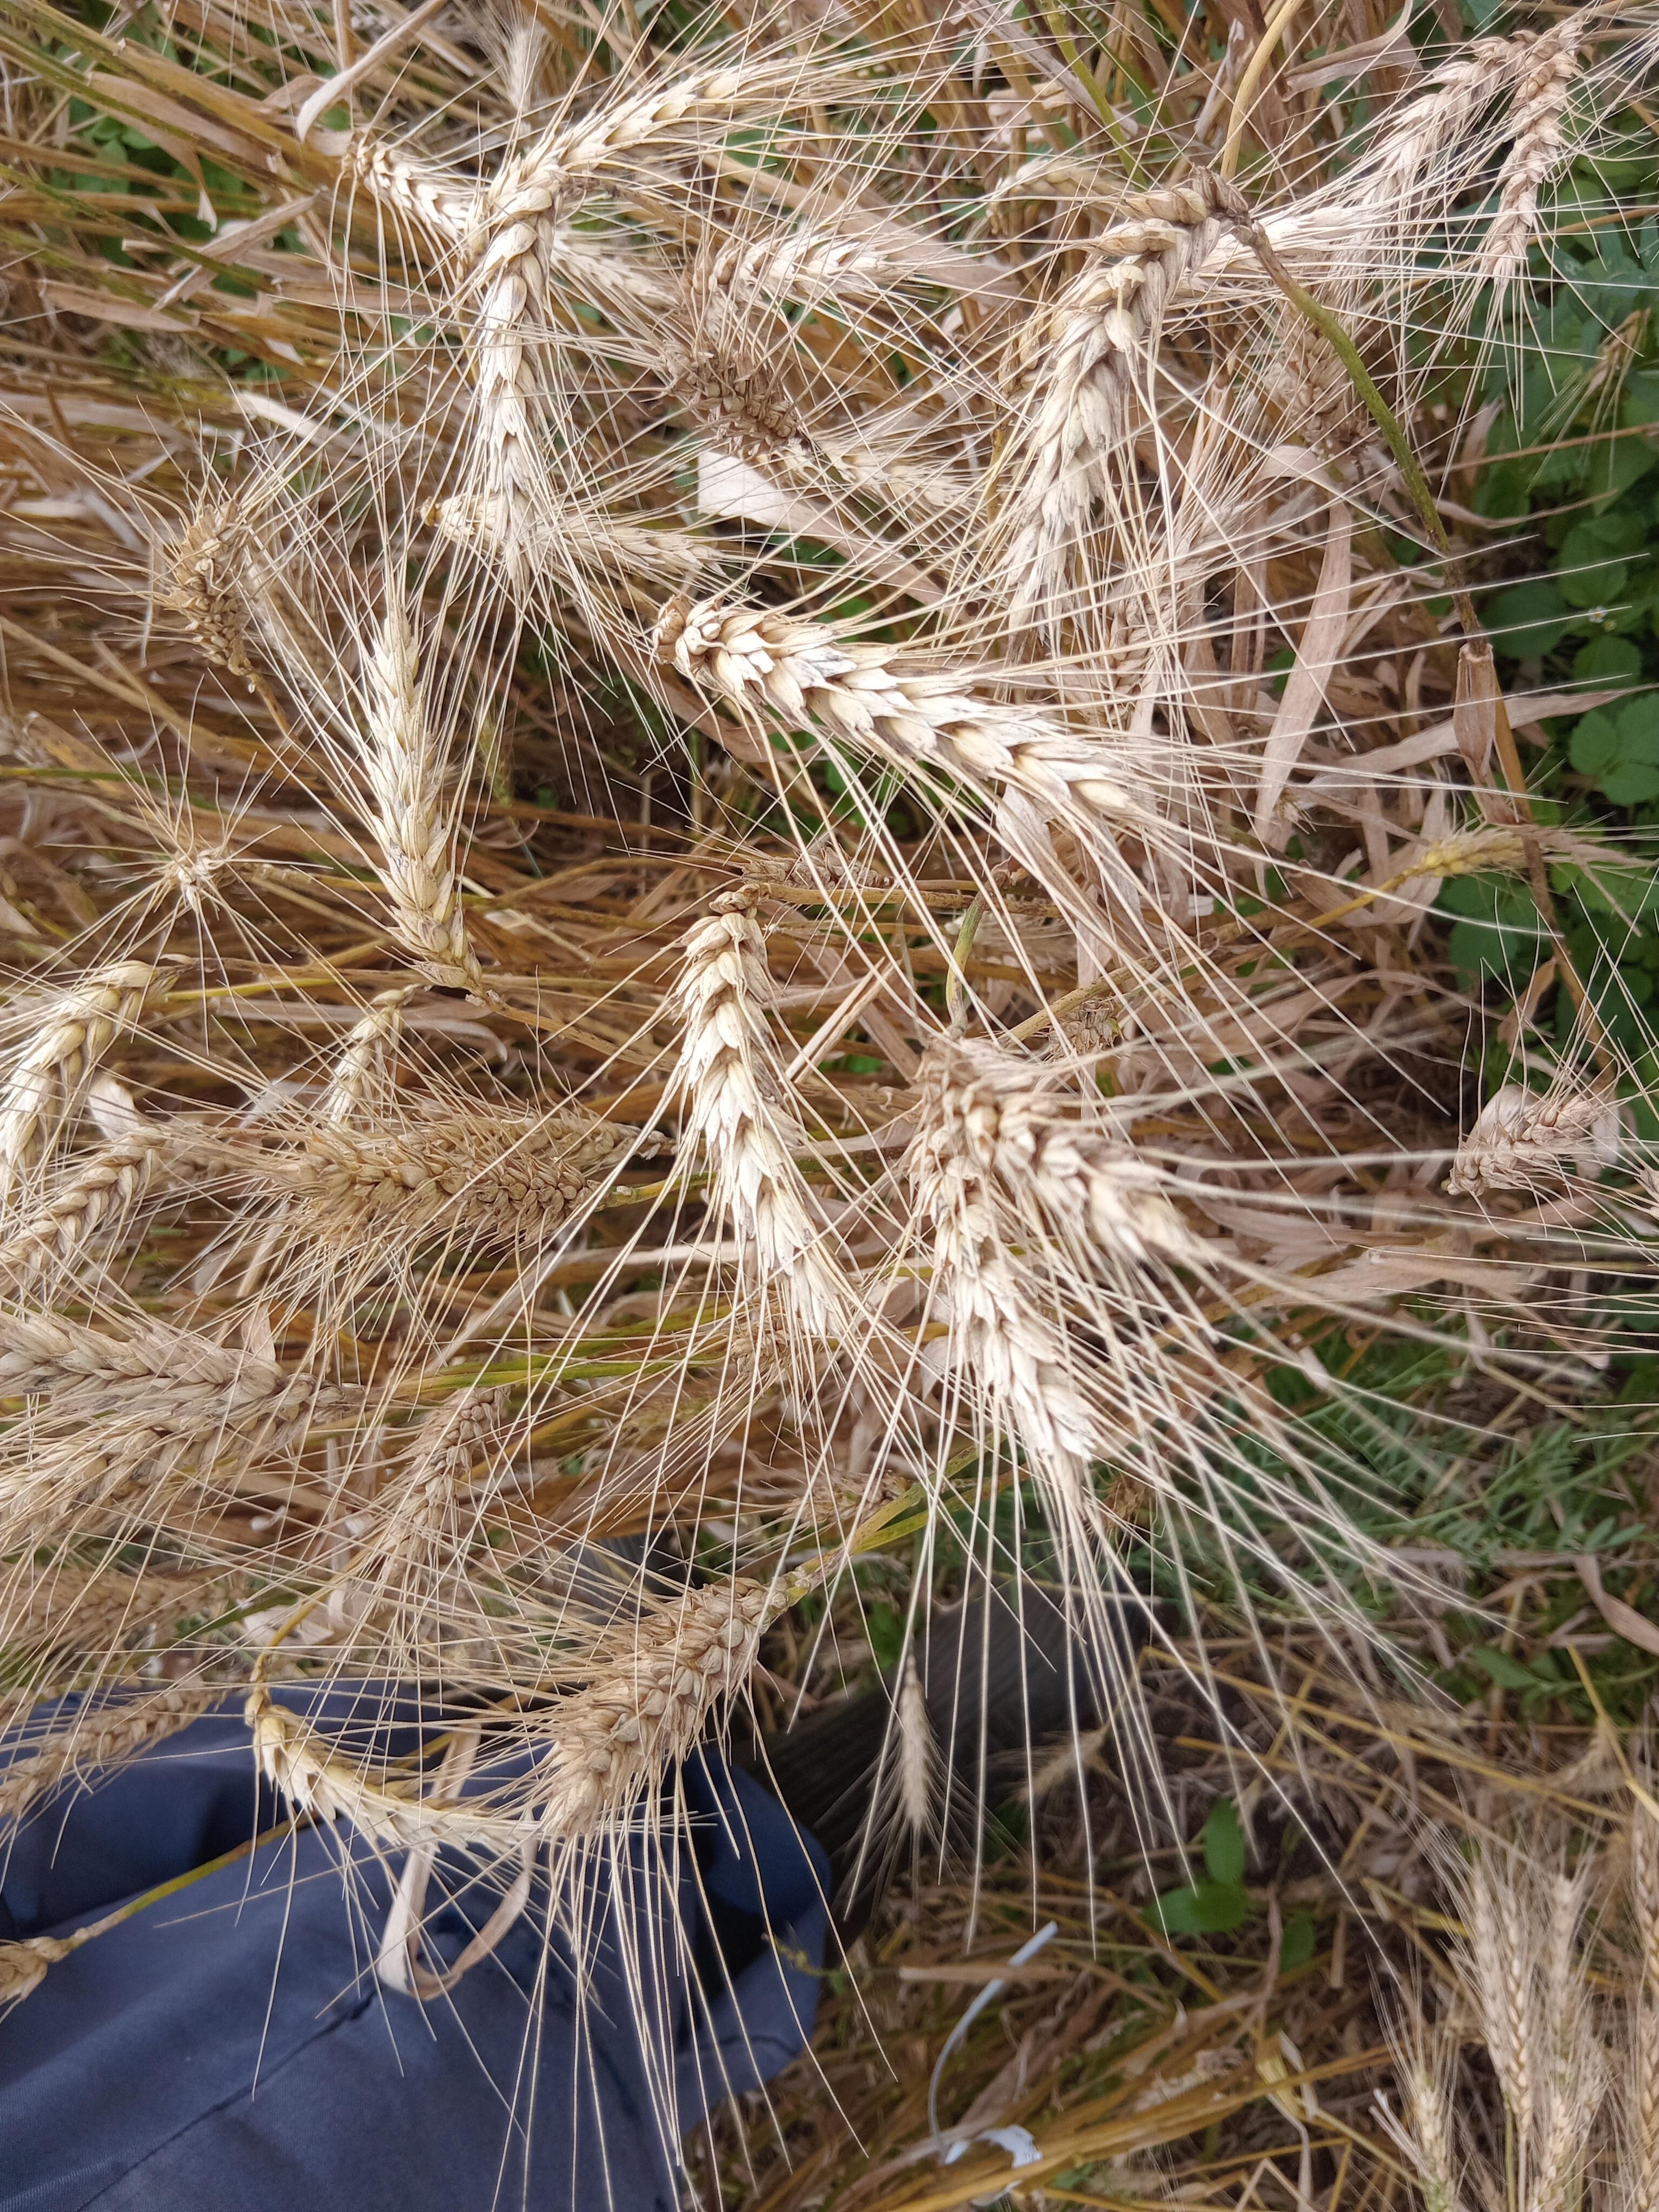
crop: wheat
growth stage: maturity
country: Kenya
